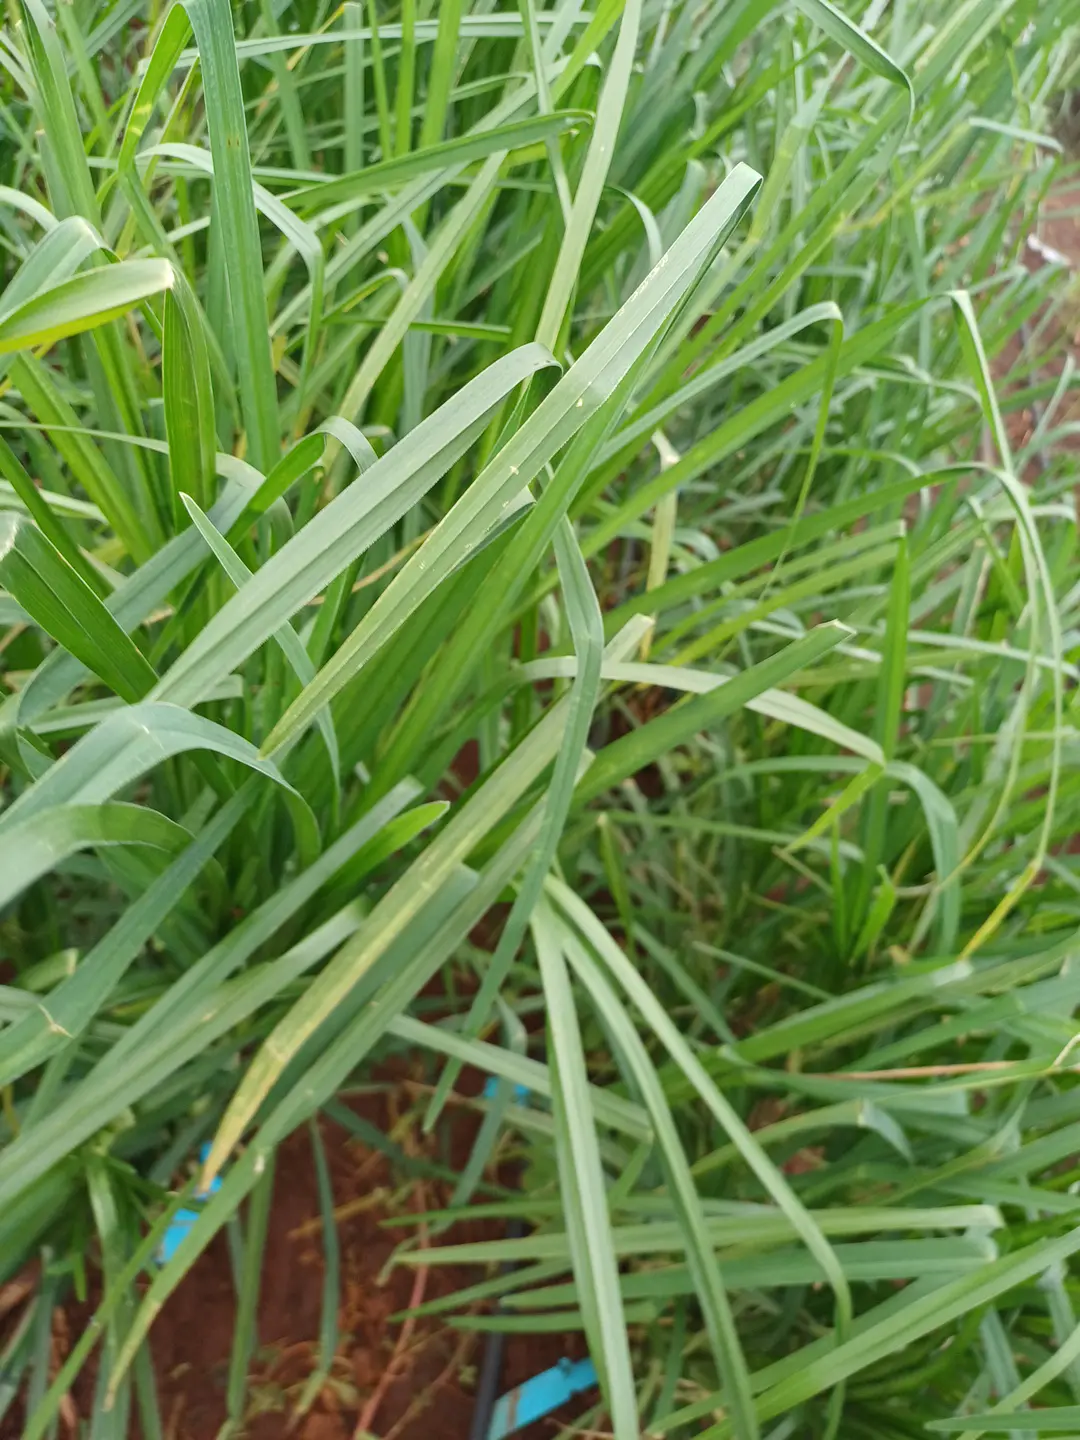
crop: finger millet
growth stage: vegetative
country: Kenya
